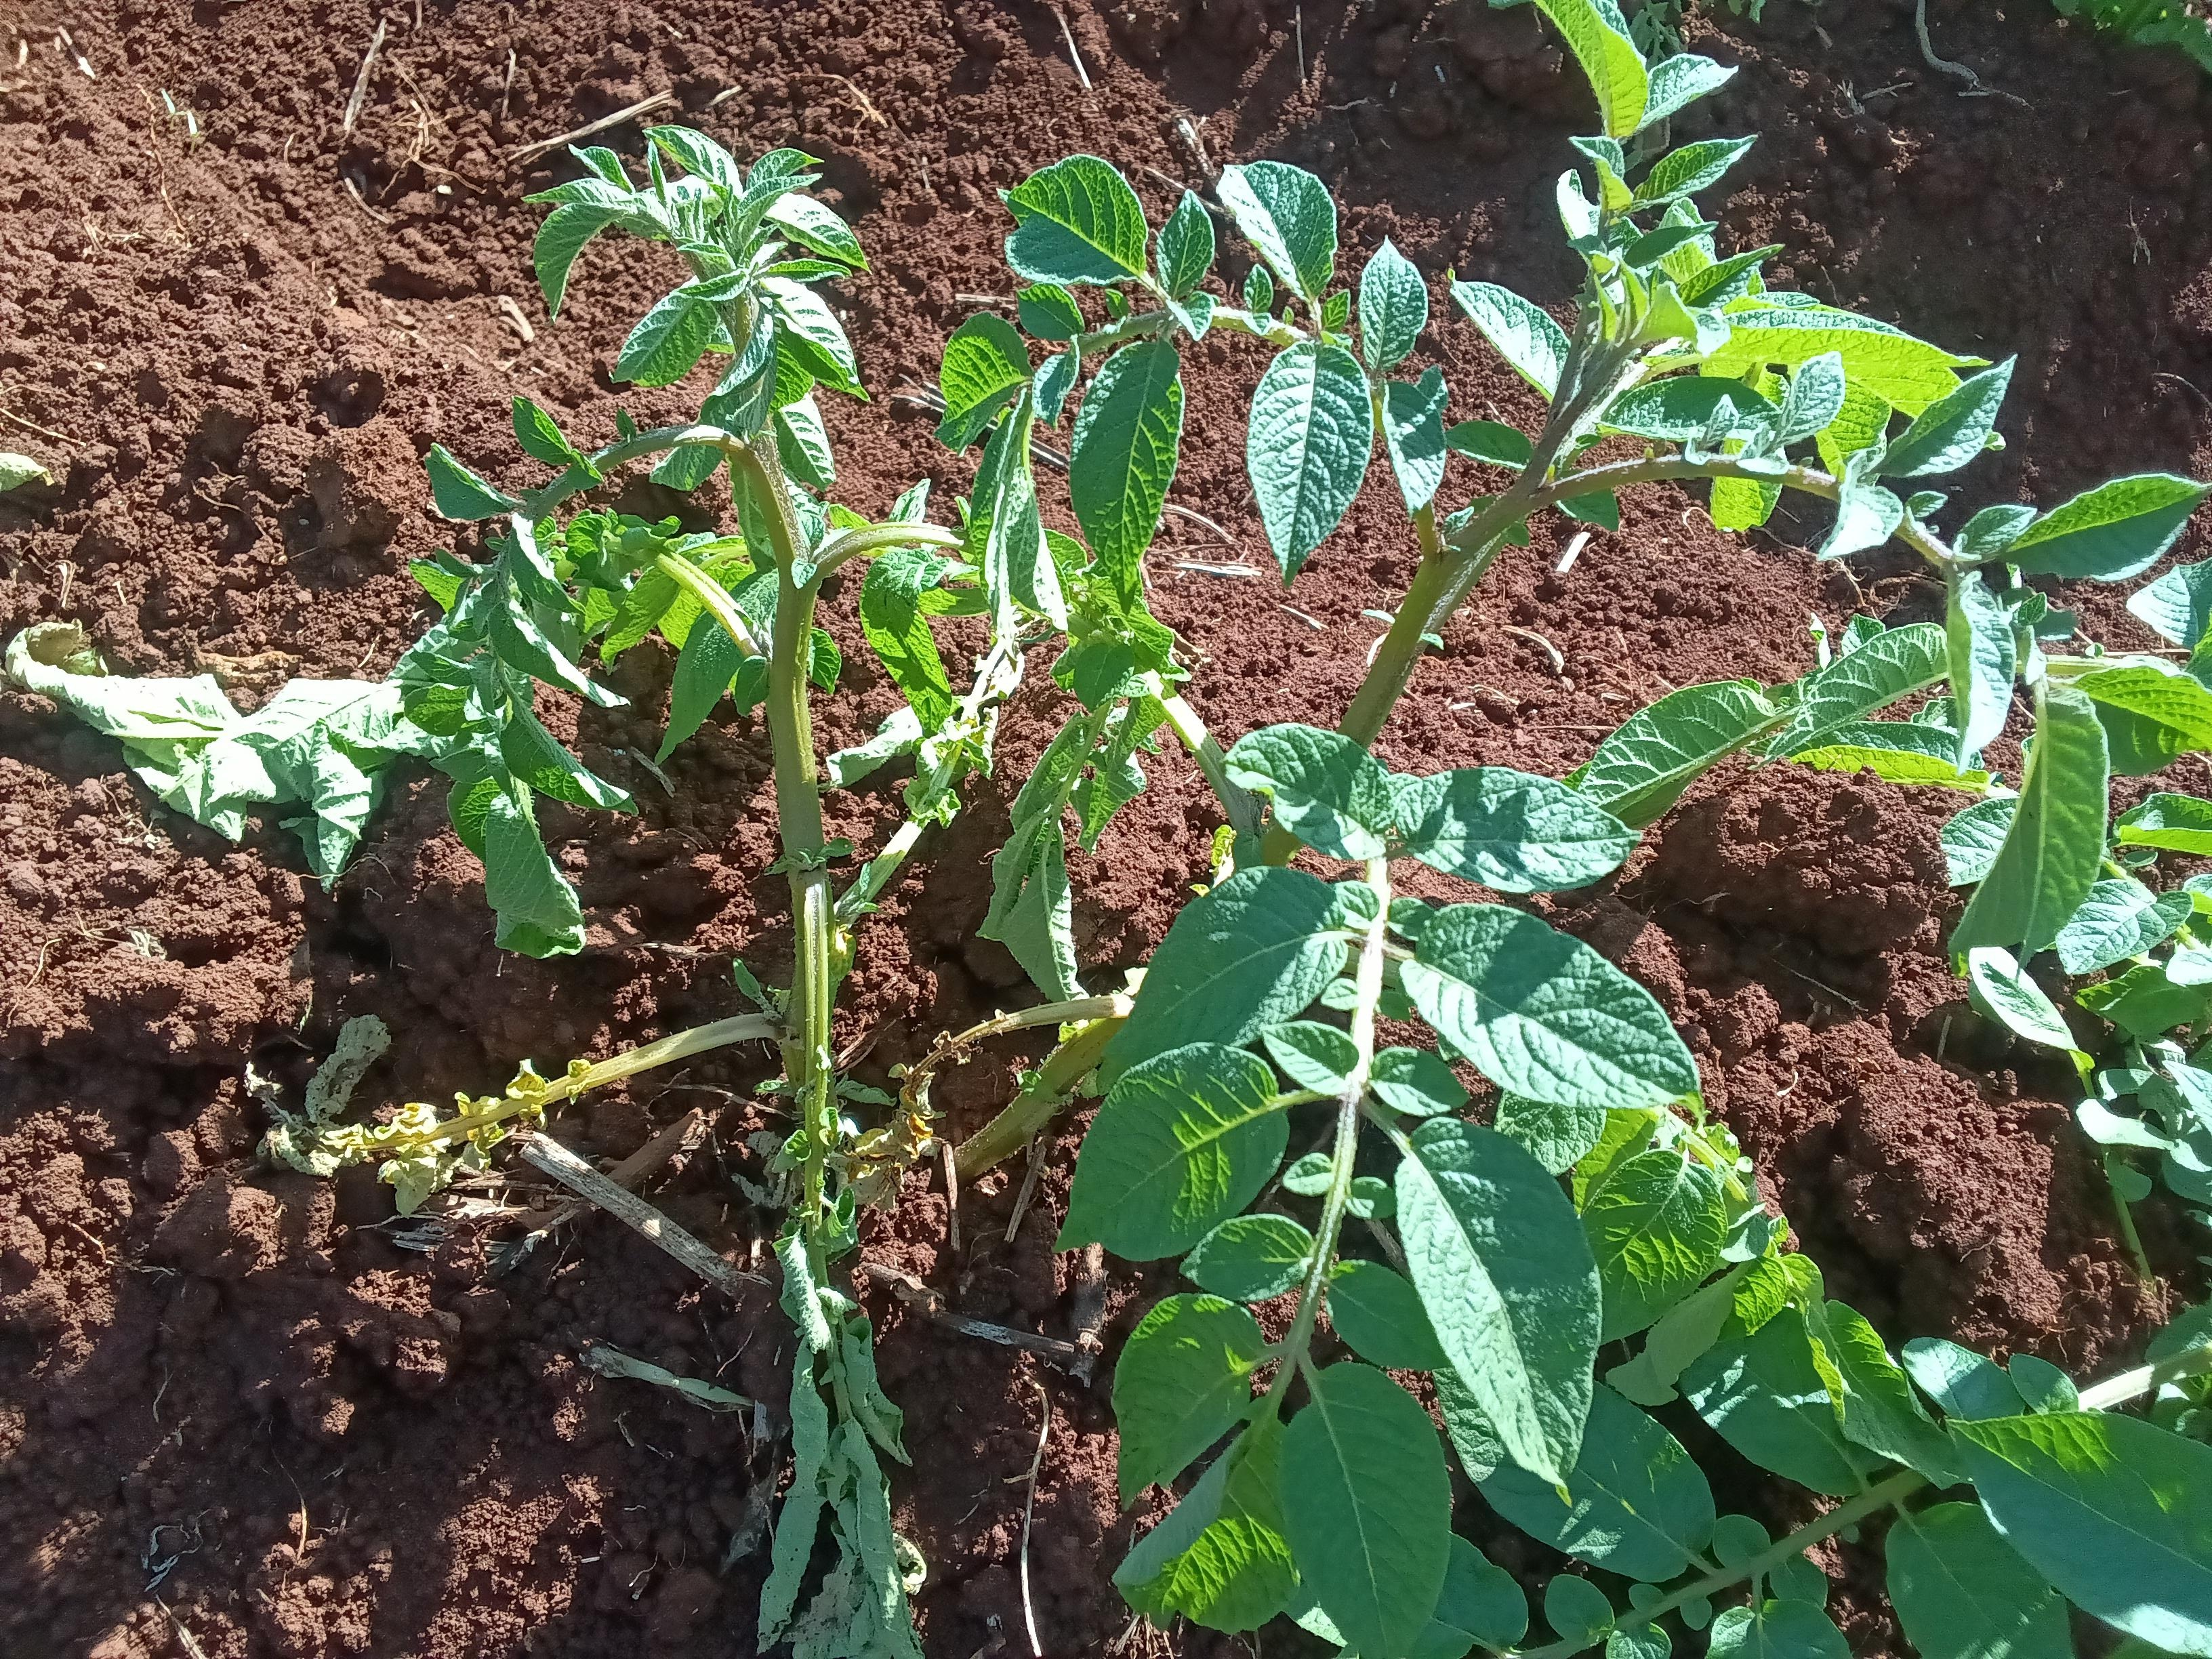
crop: potato
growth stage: vegetative
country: Kenya
